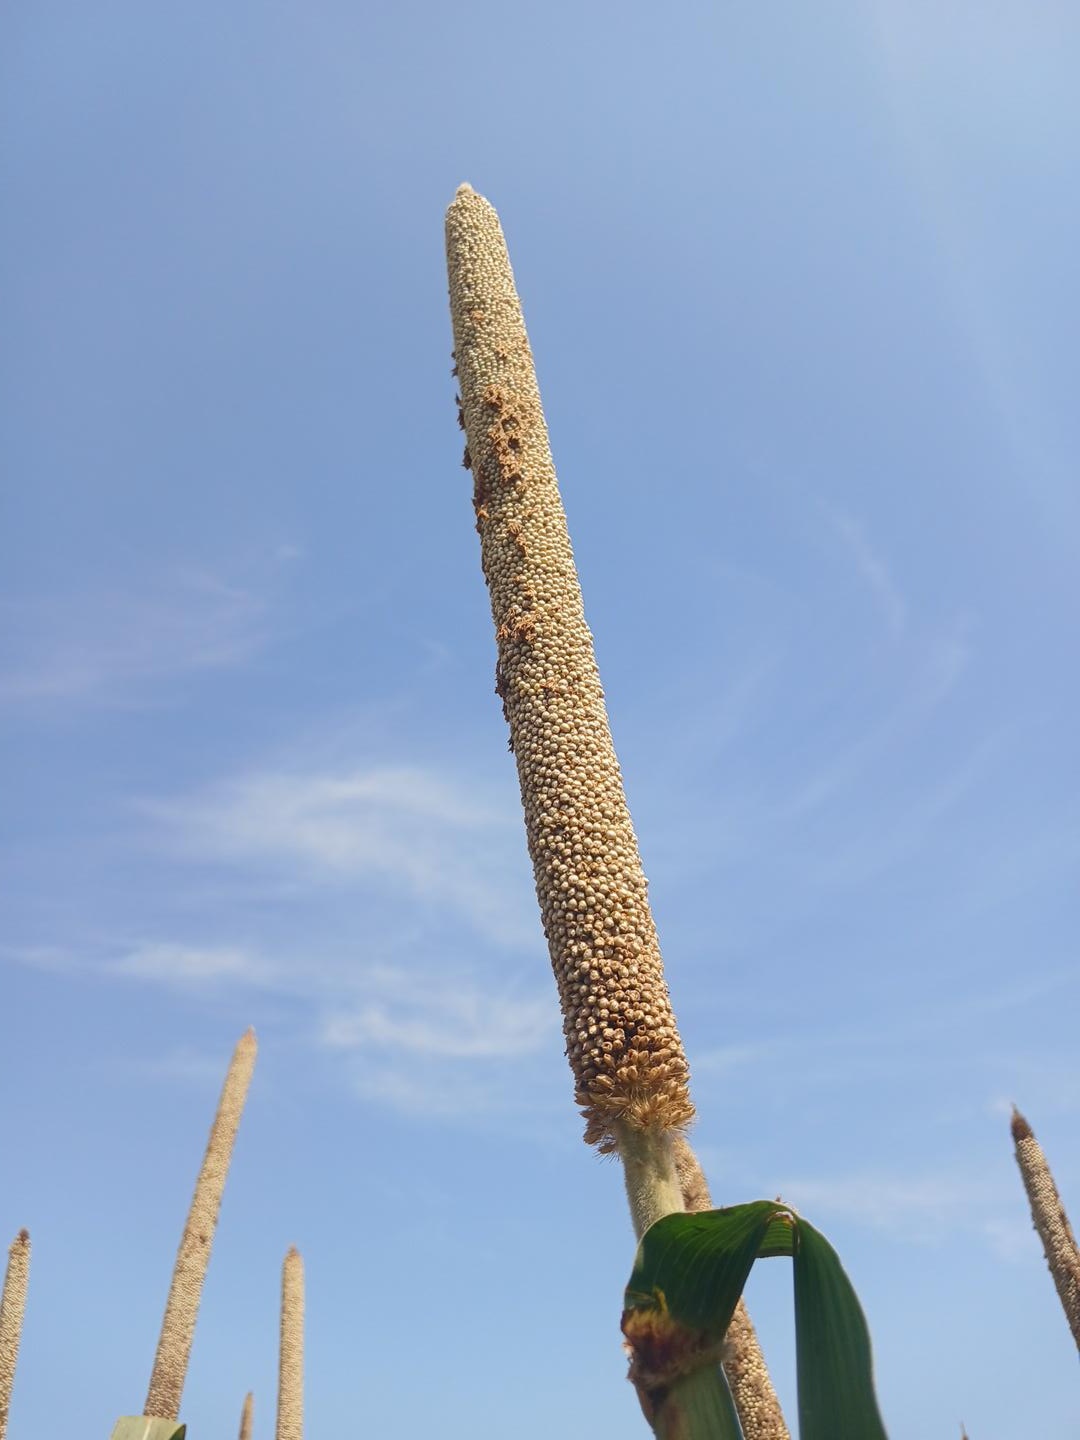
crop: pearl millet
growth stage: maturity
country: Senegal
